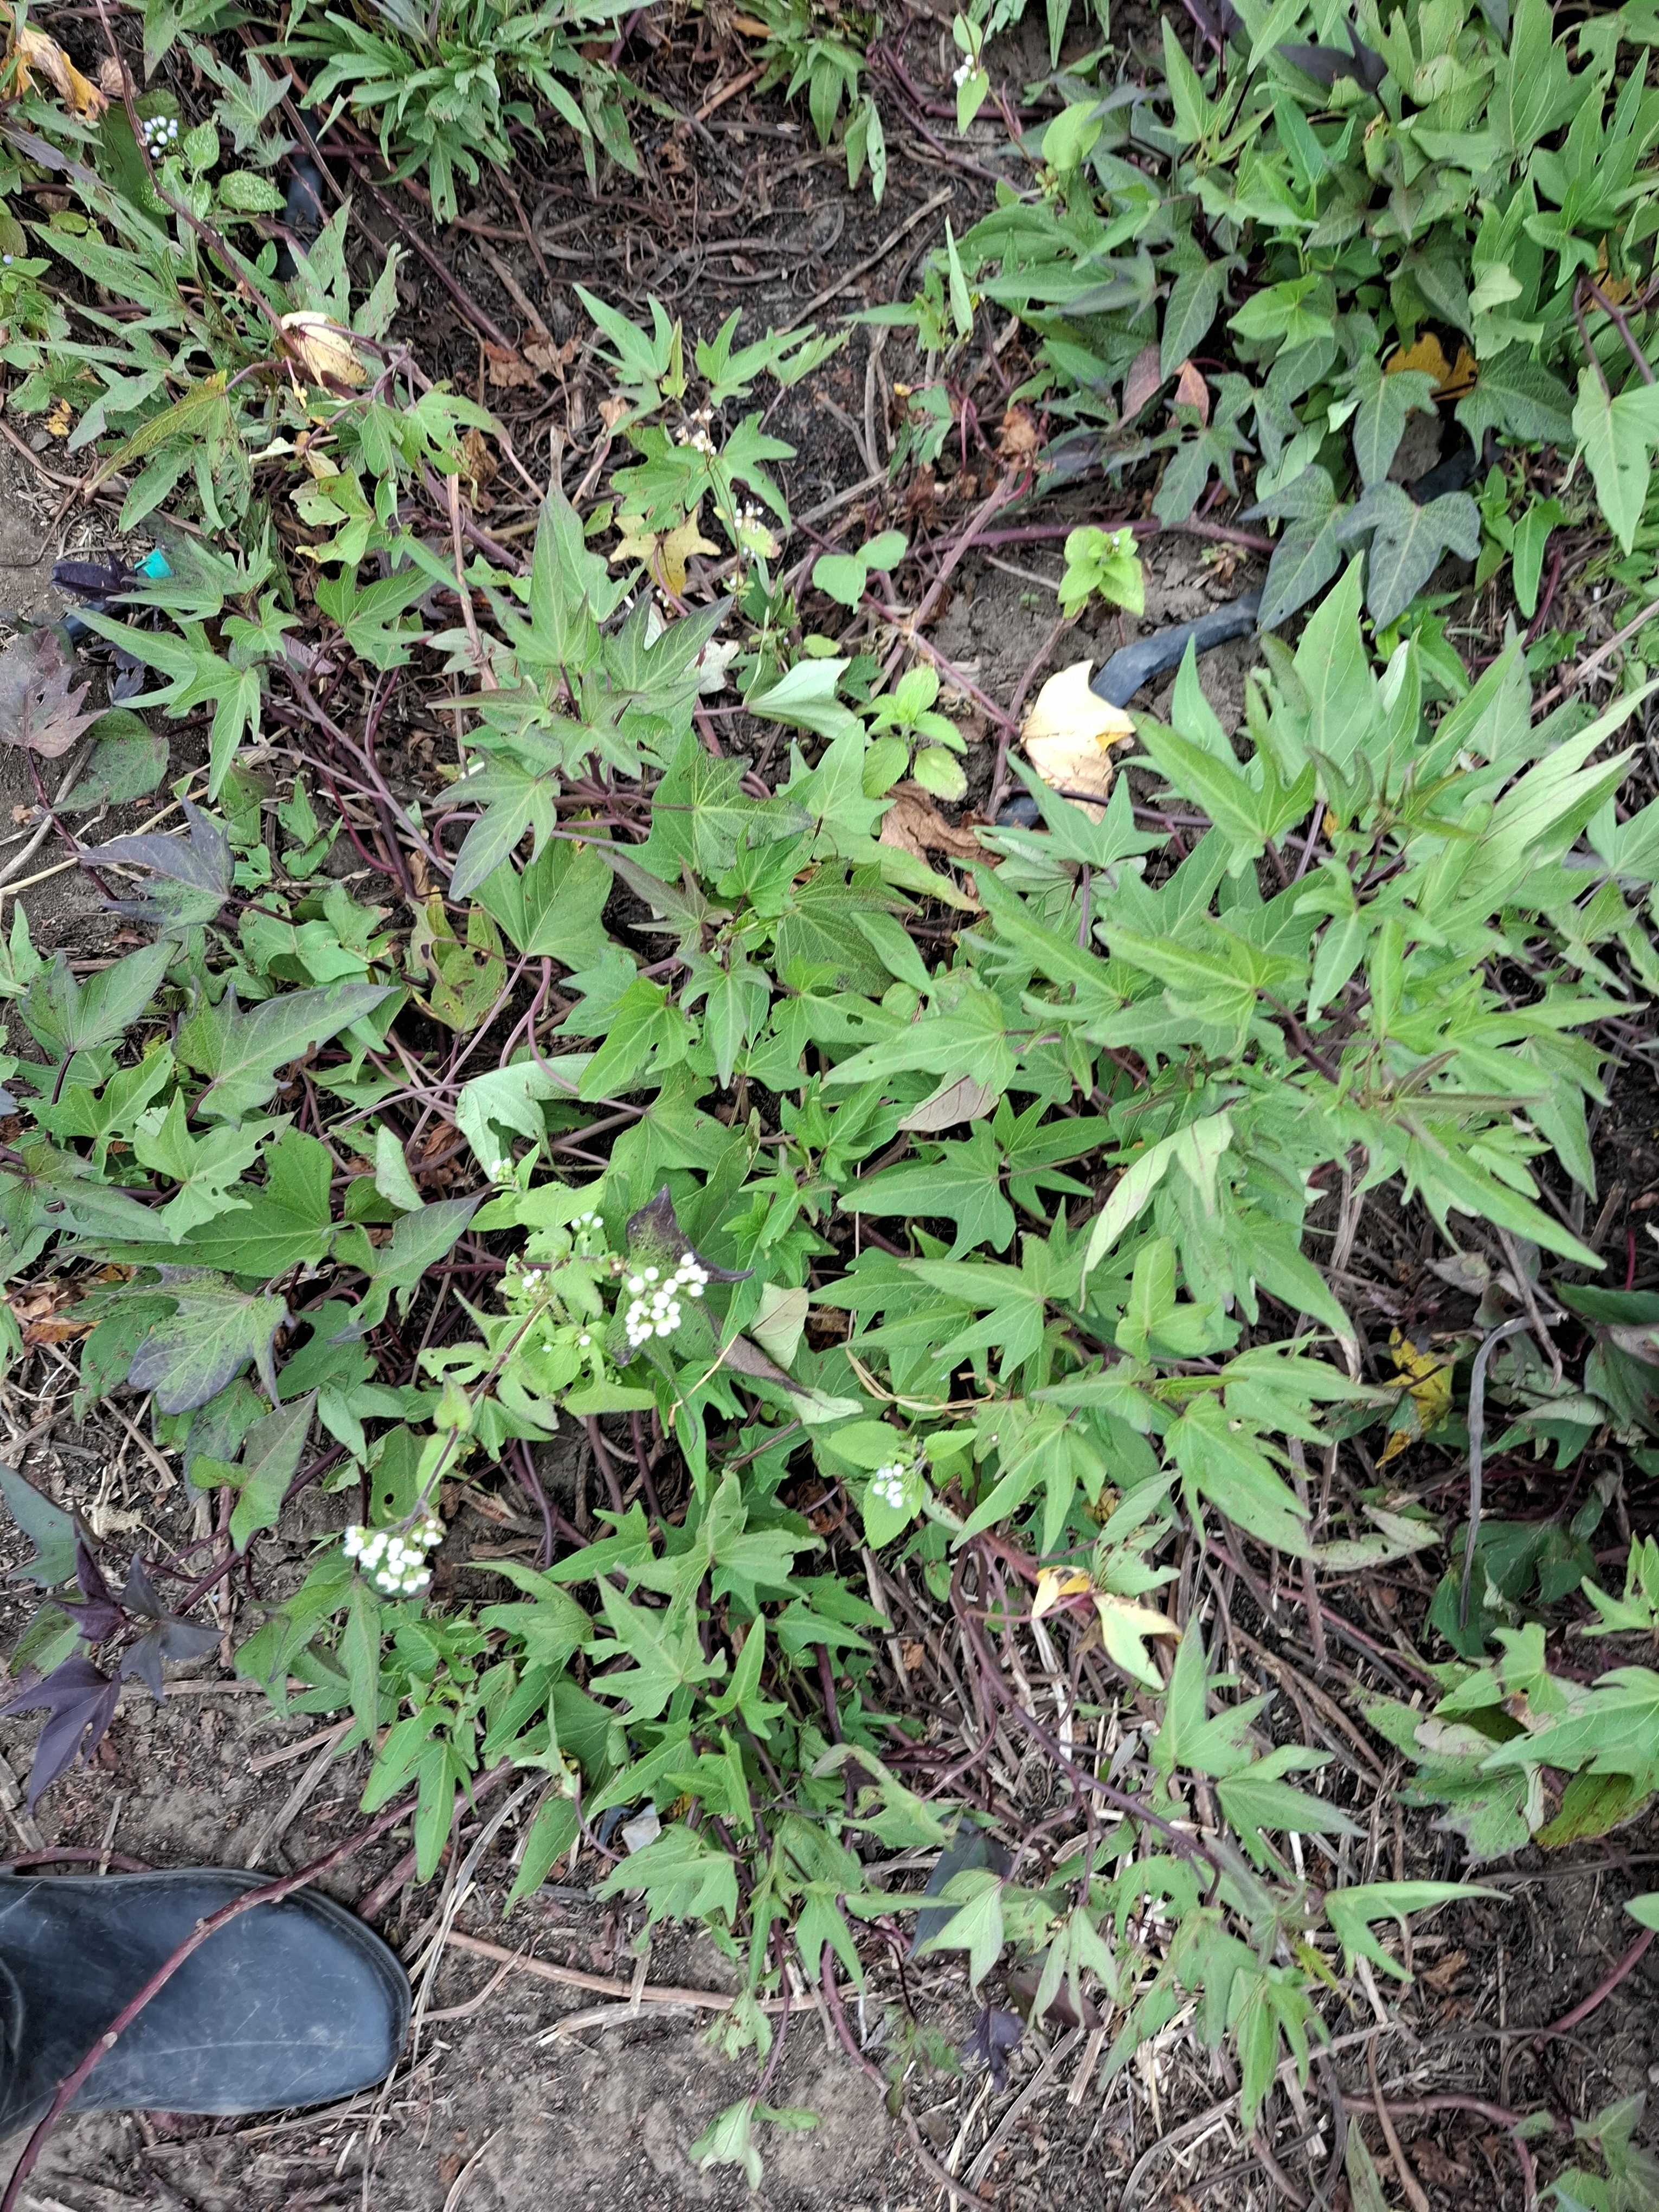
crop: sweet potato
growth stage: flowering
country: Tanzania
